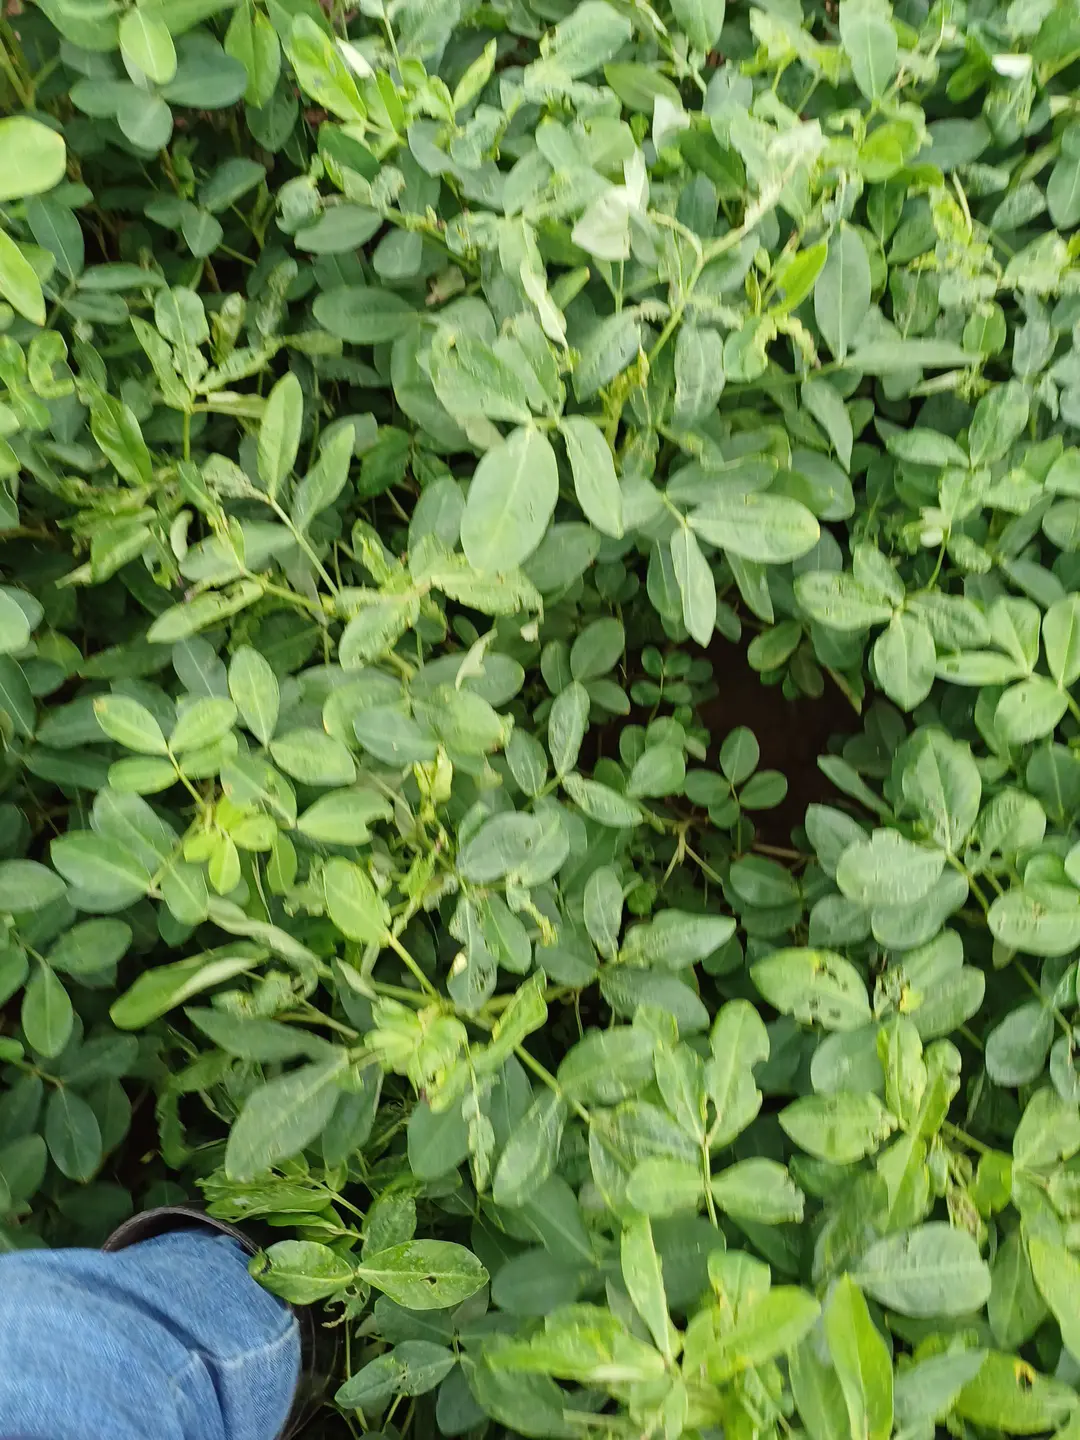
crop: groundnut
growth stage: pegging
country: Kenya
